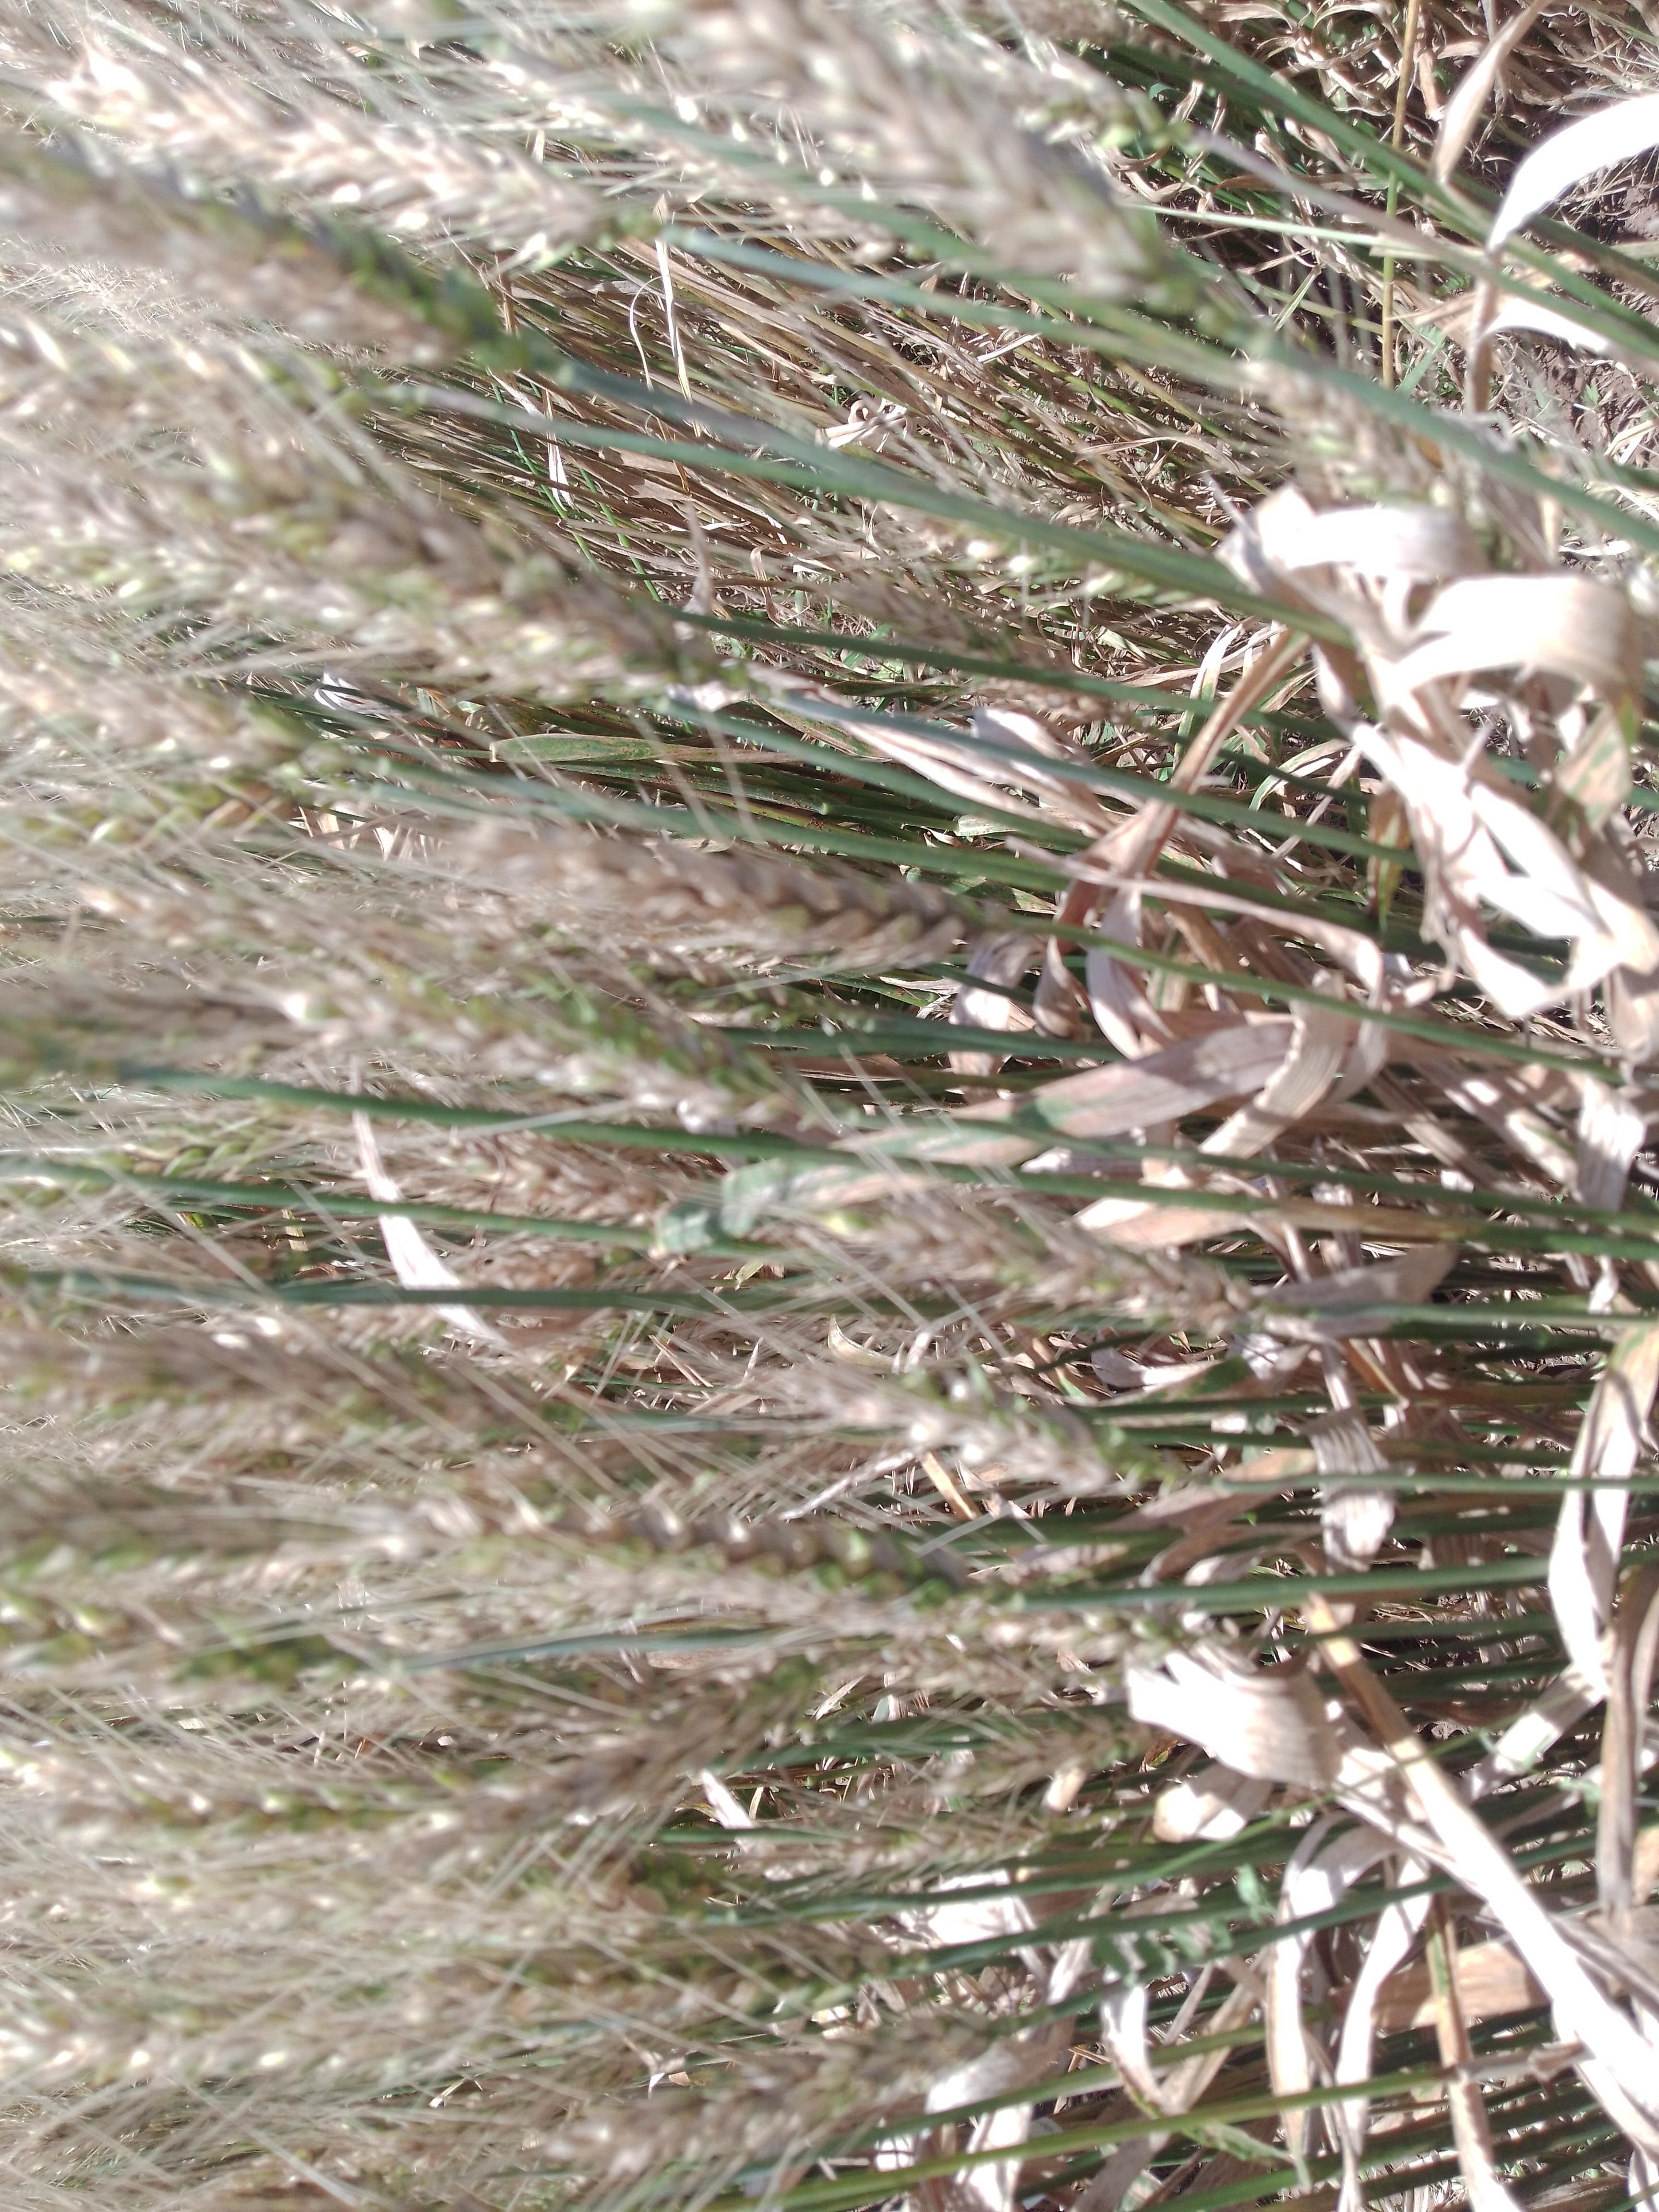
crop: wheat
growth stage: maturity
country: Kenya
